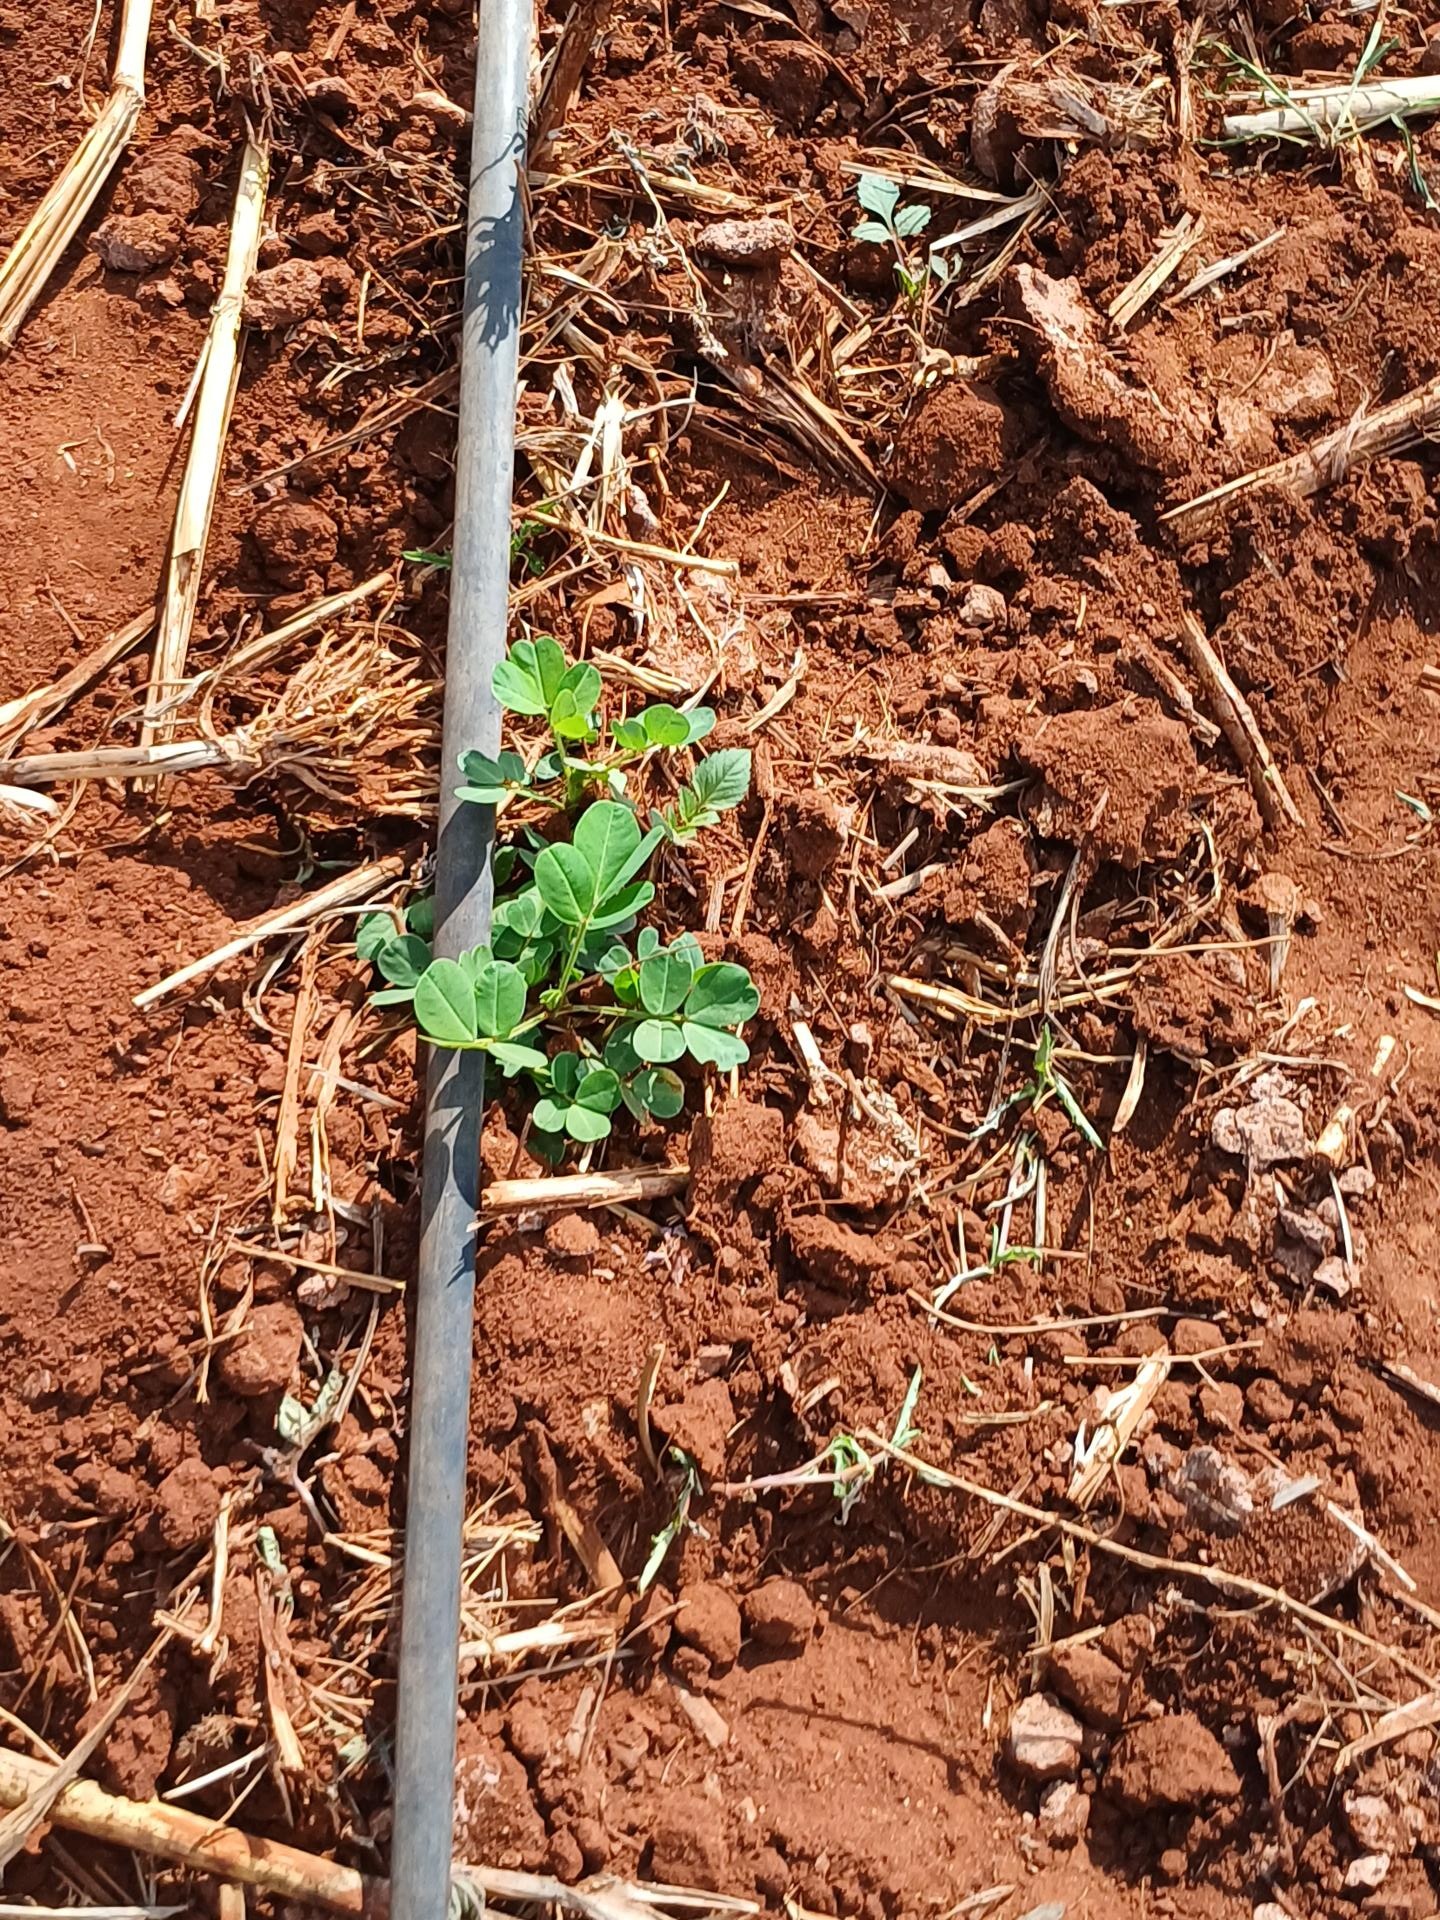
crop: groundnut
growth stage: vegetative
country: Kenya
